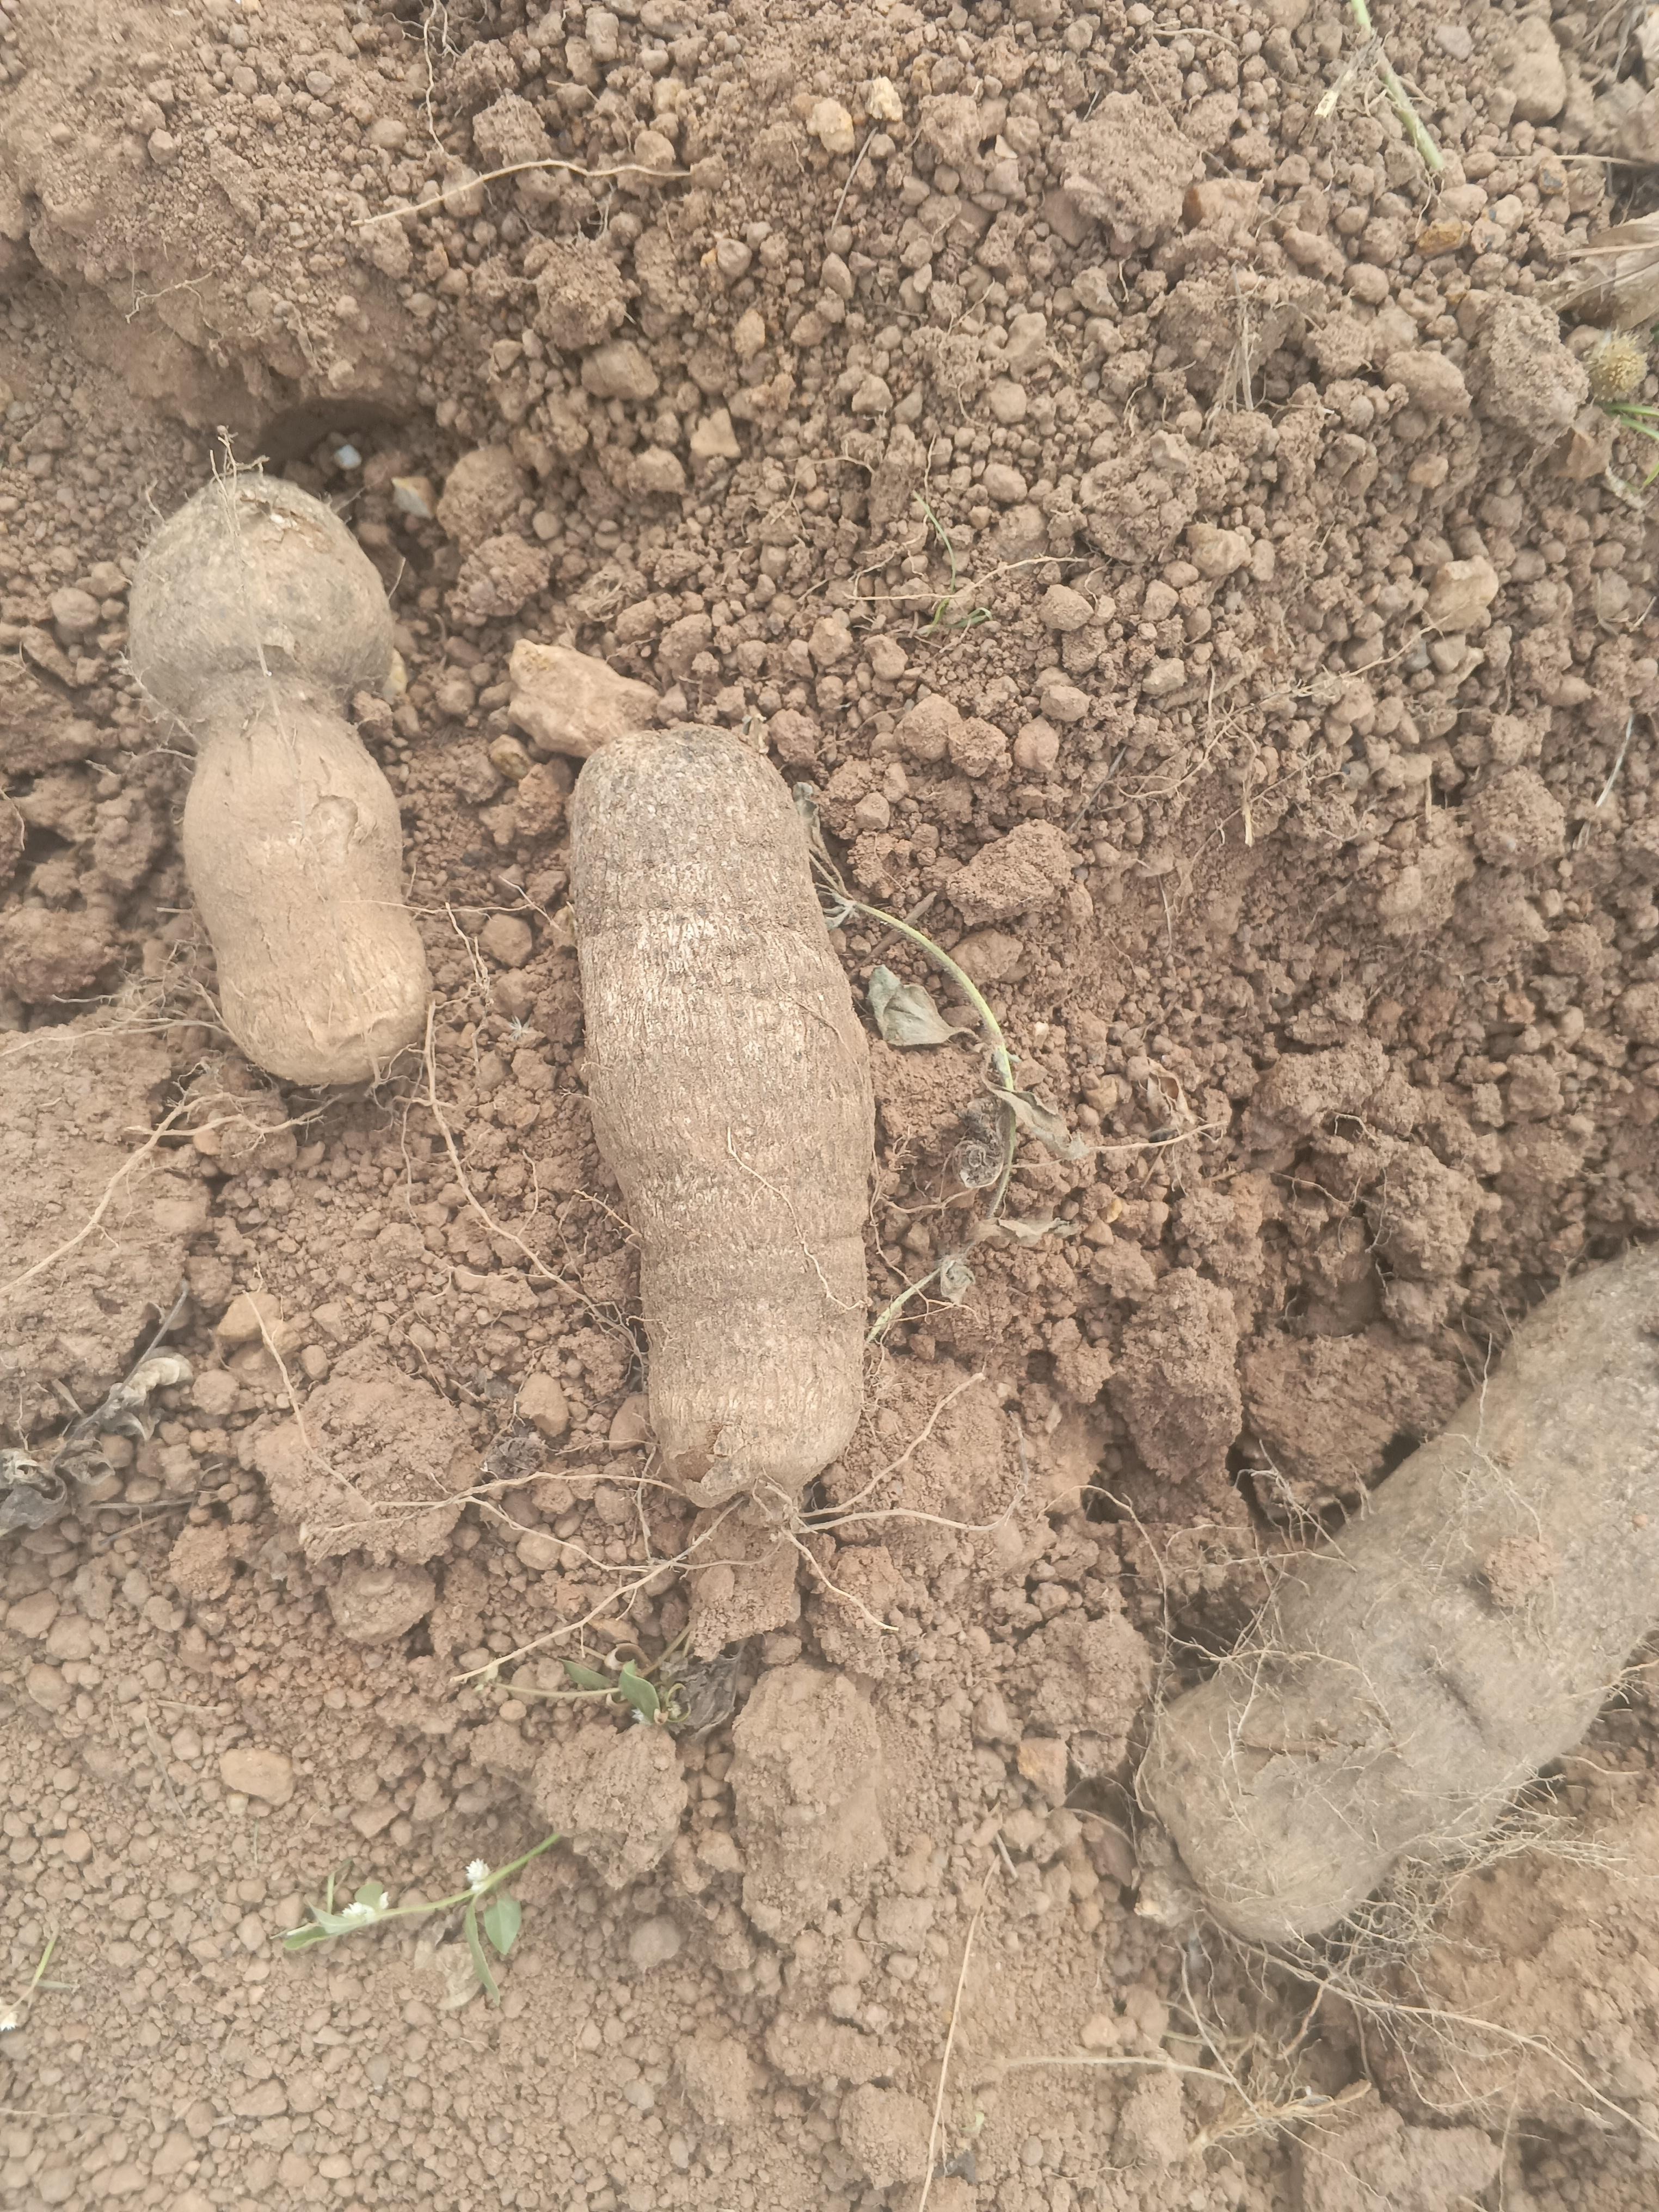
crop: yam
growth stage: harvest
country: Nigeria
